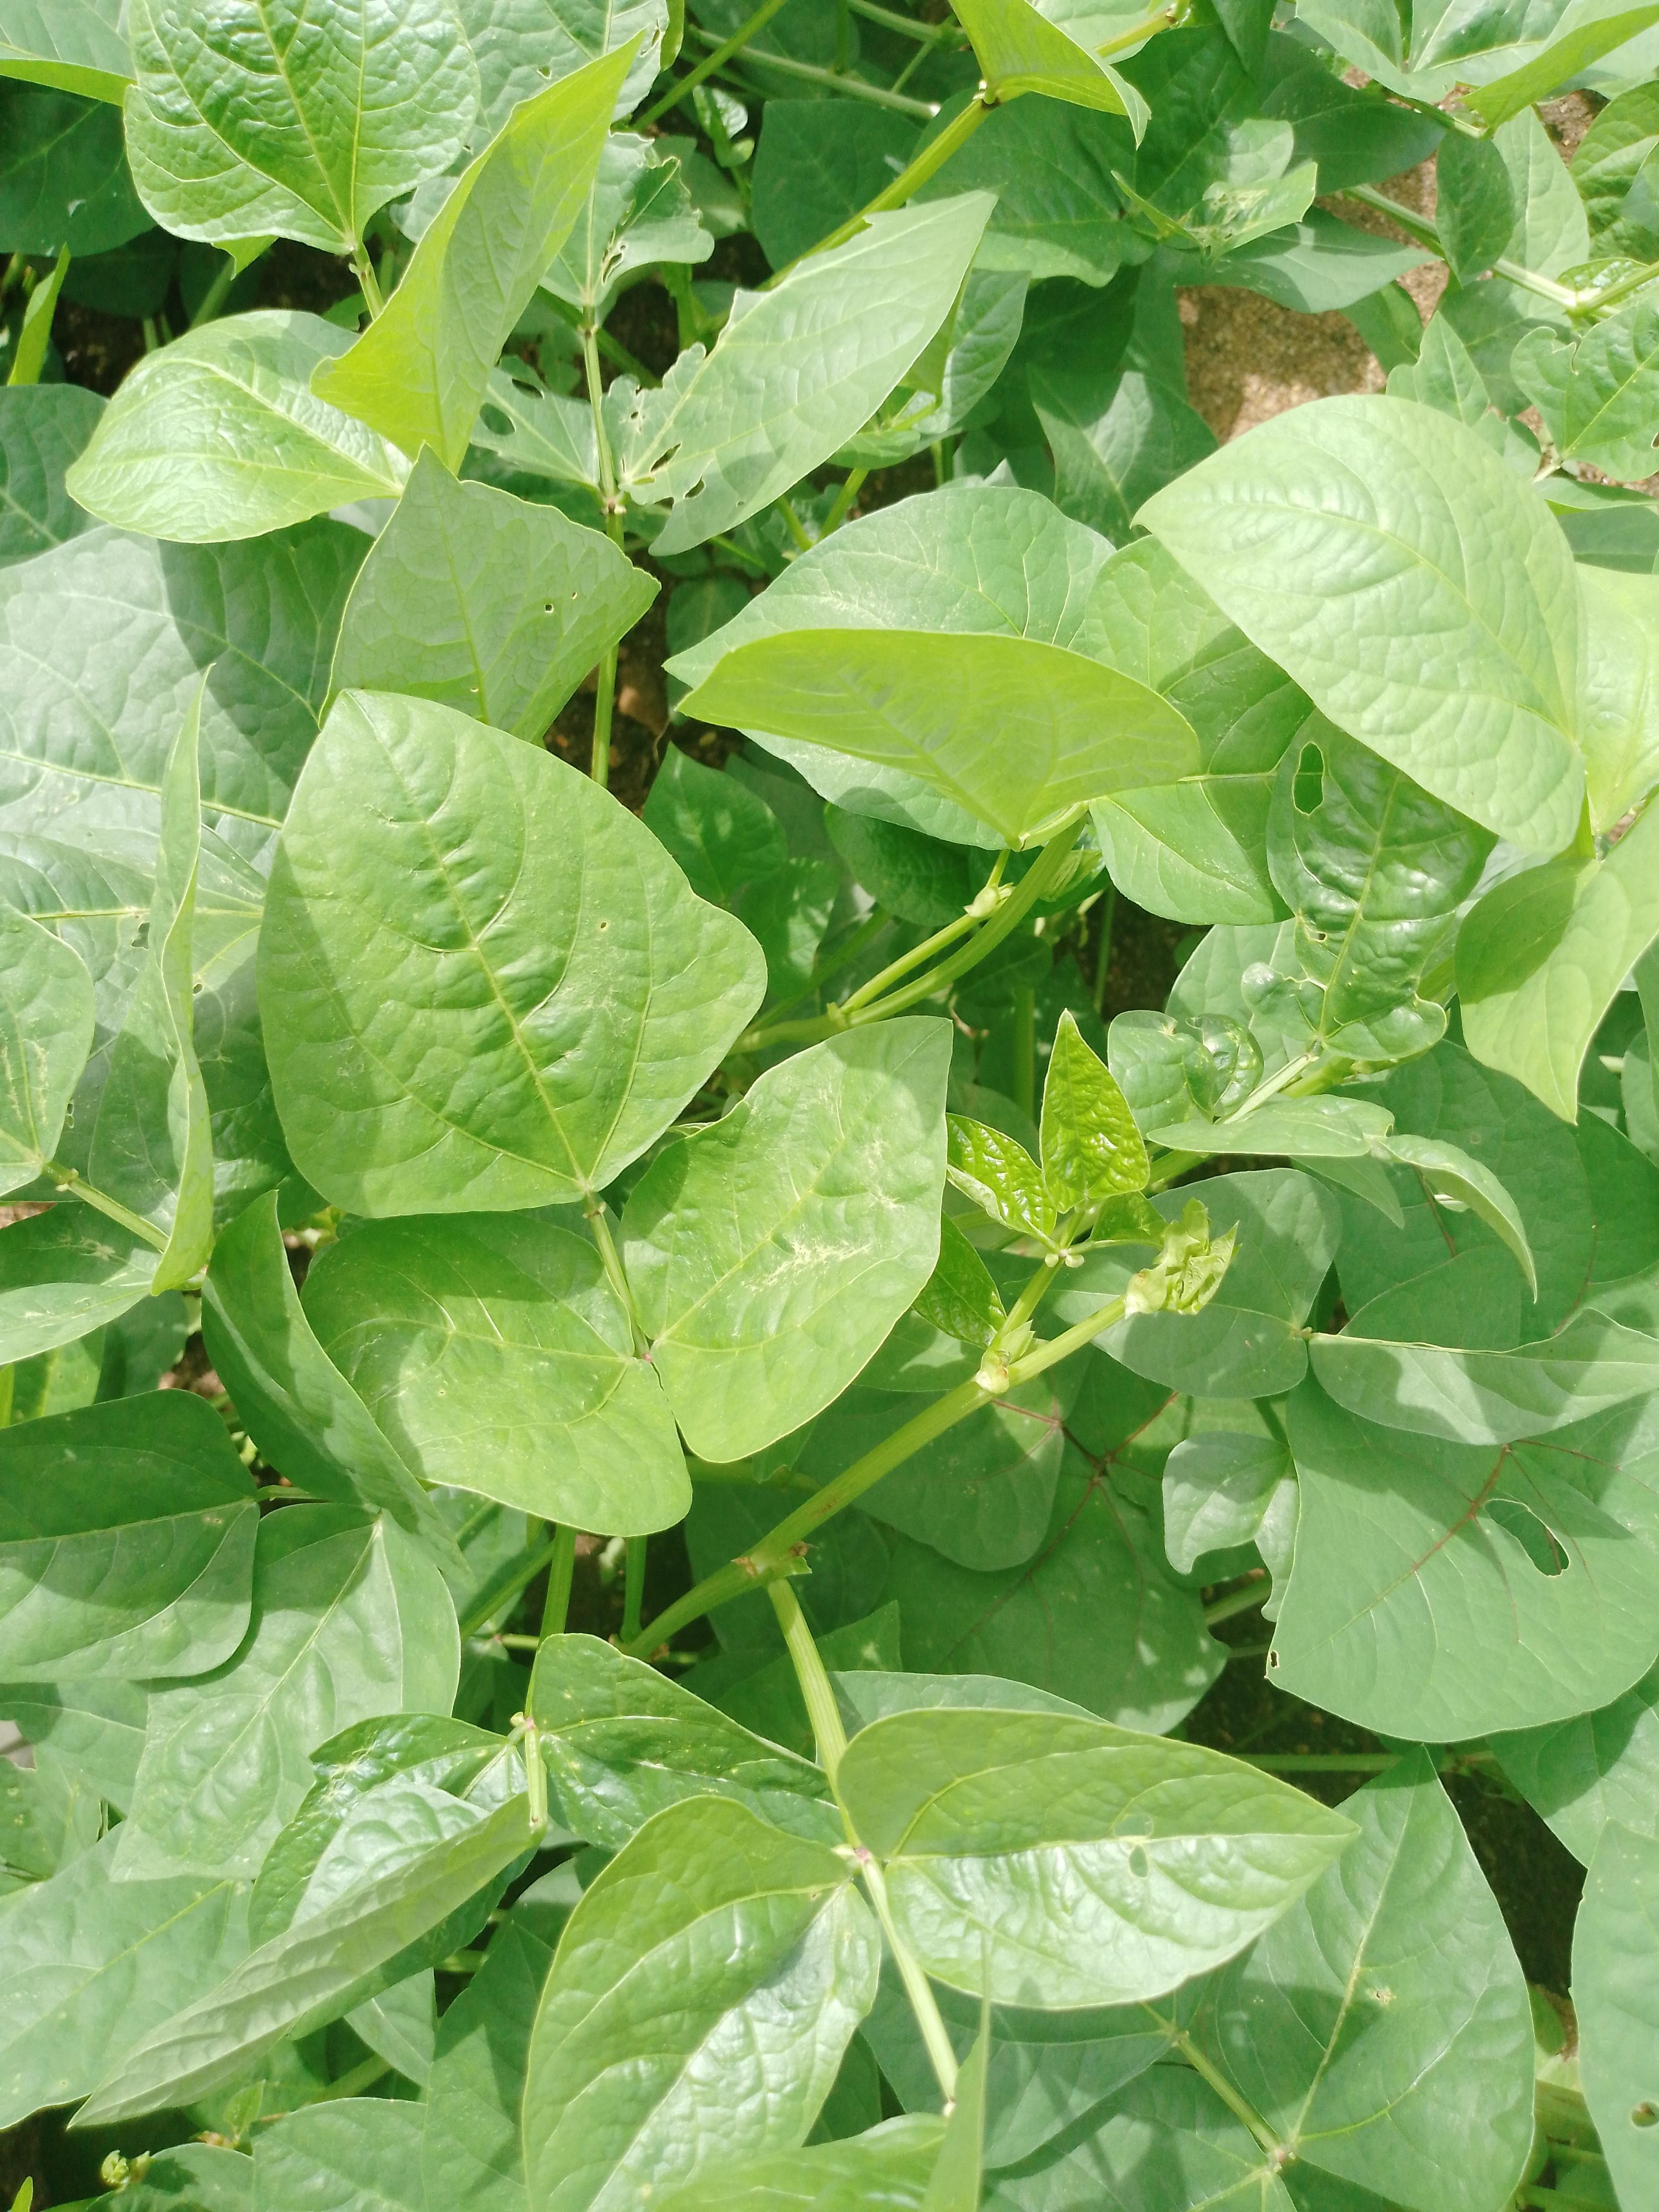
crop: cowpea
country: Malawi
